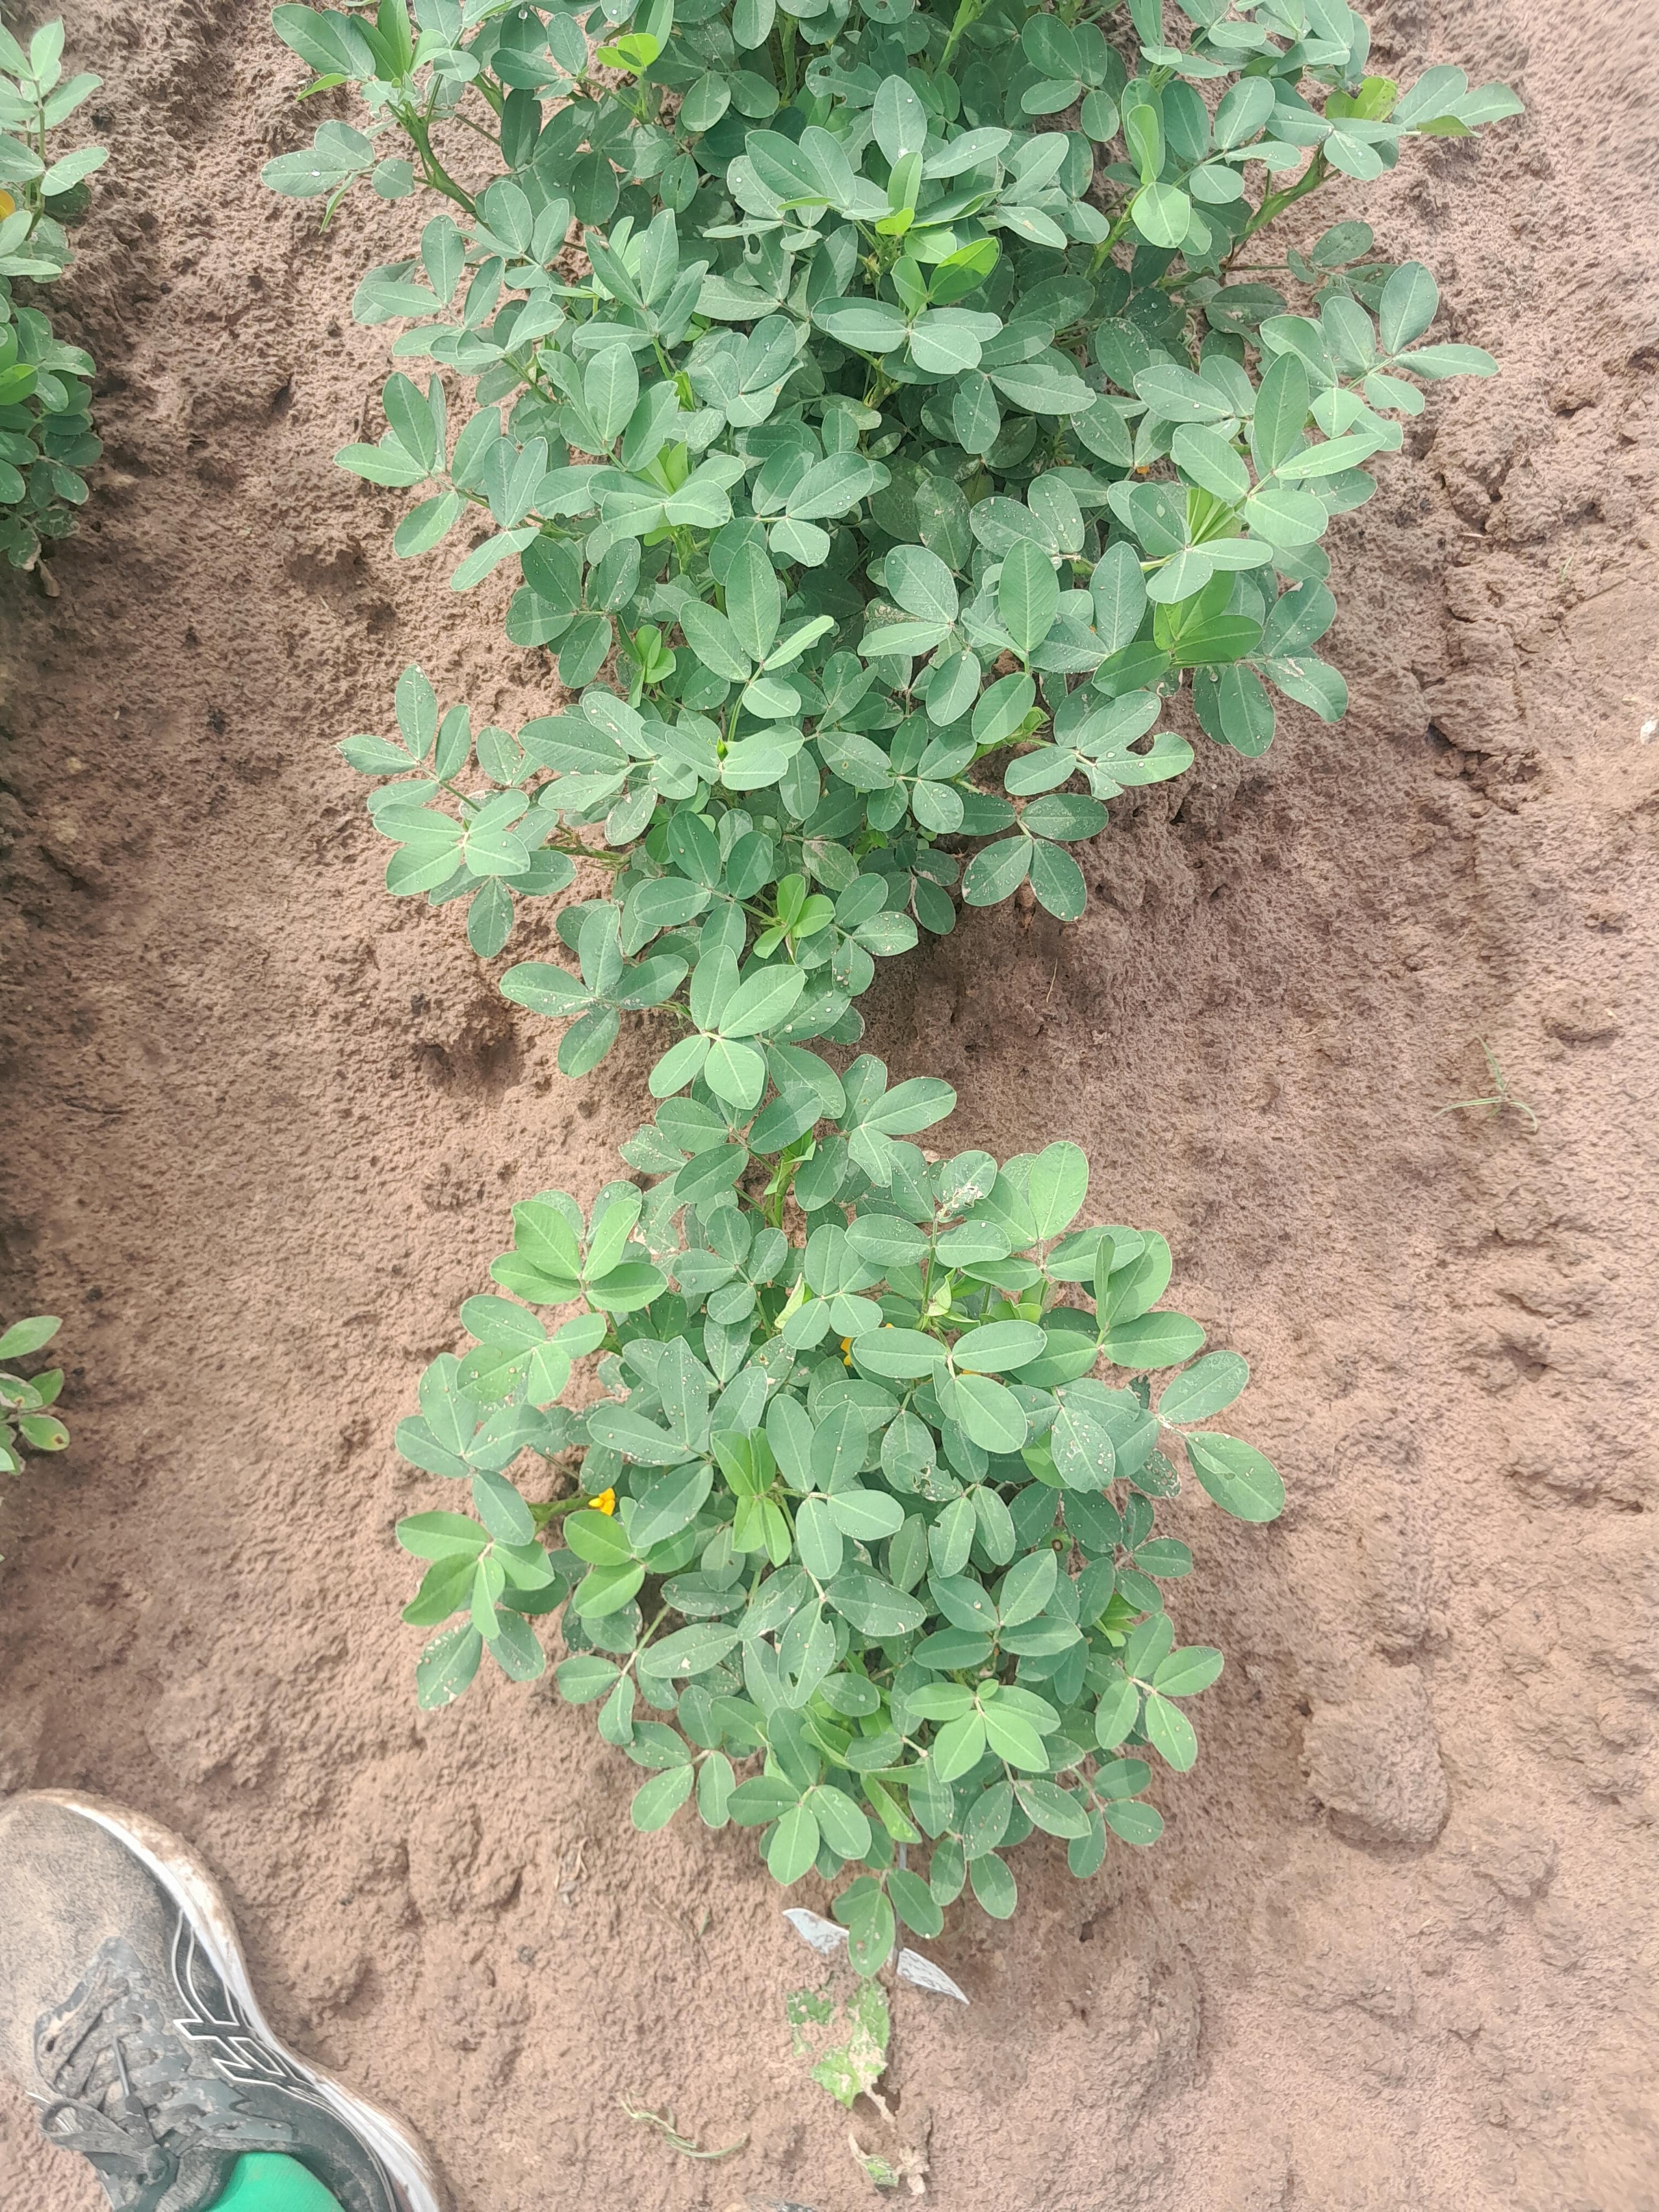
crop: groundnut
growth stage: flowering
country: Senegal
